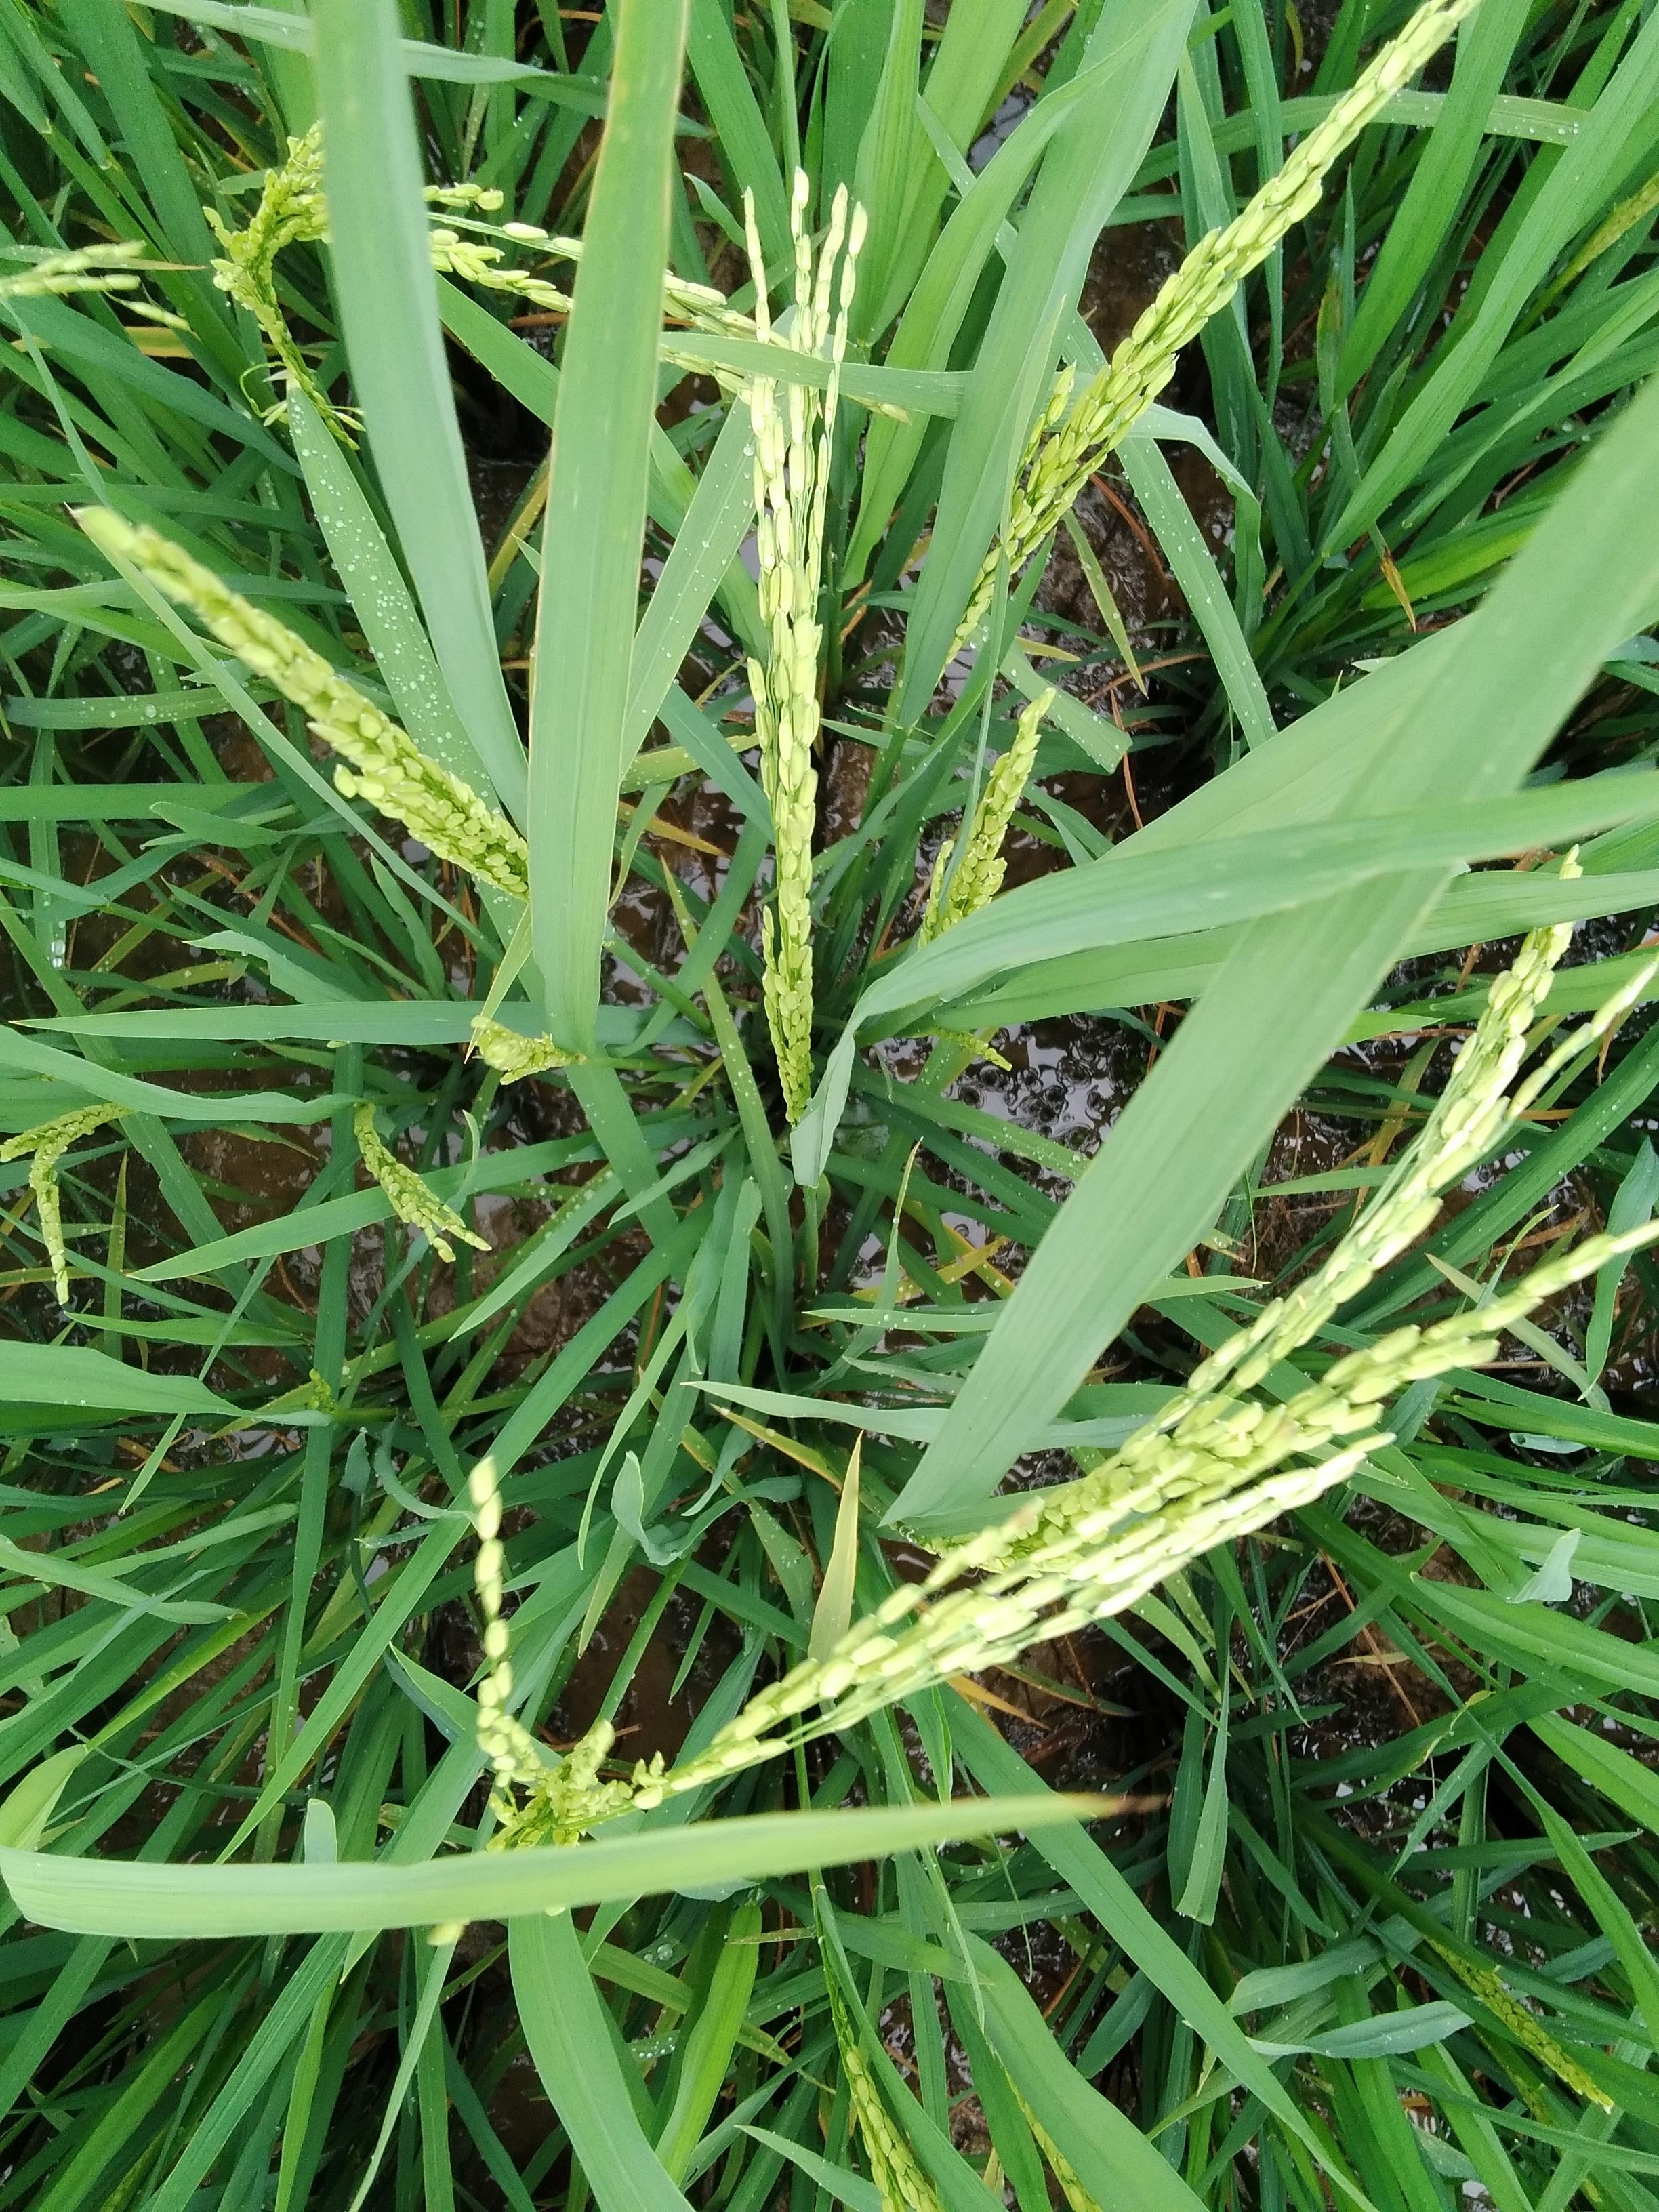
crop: rice
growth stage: flowering
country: Nigeria
